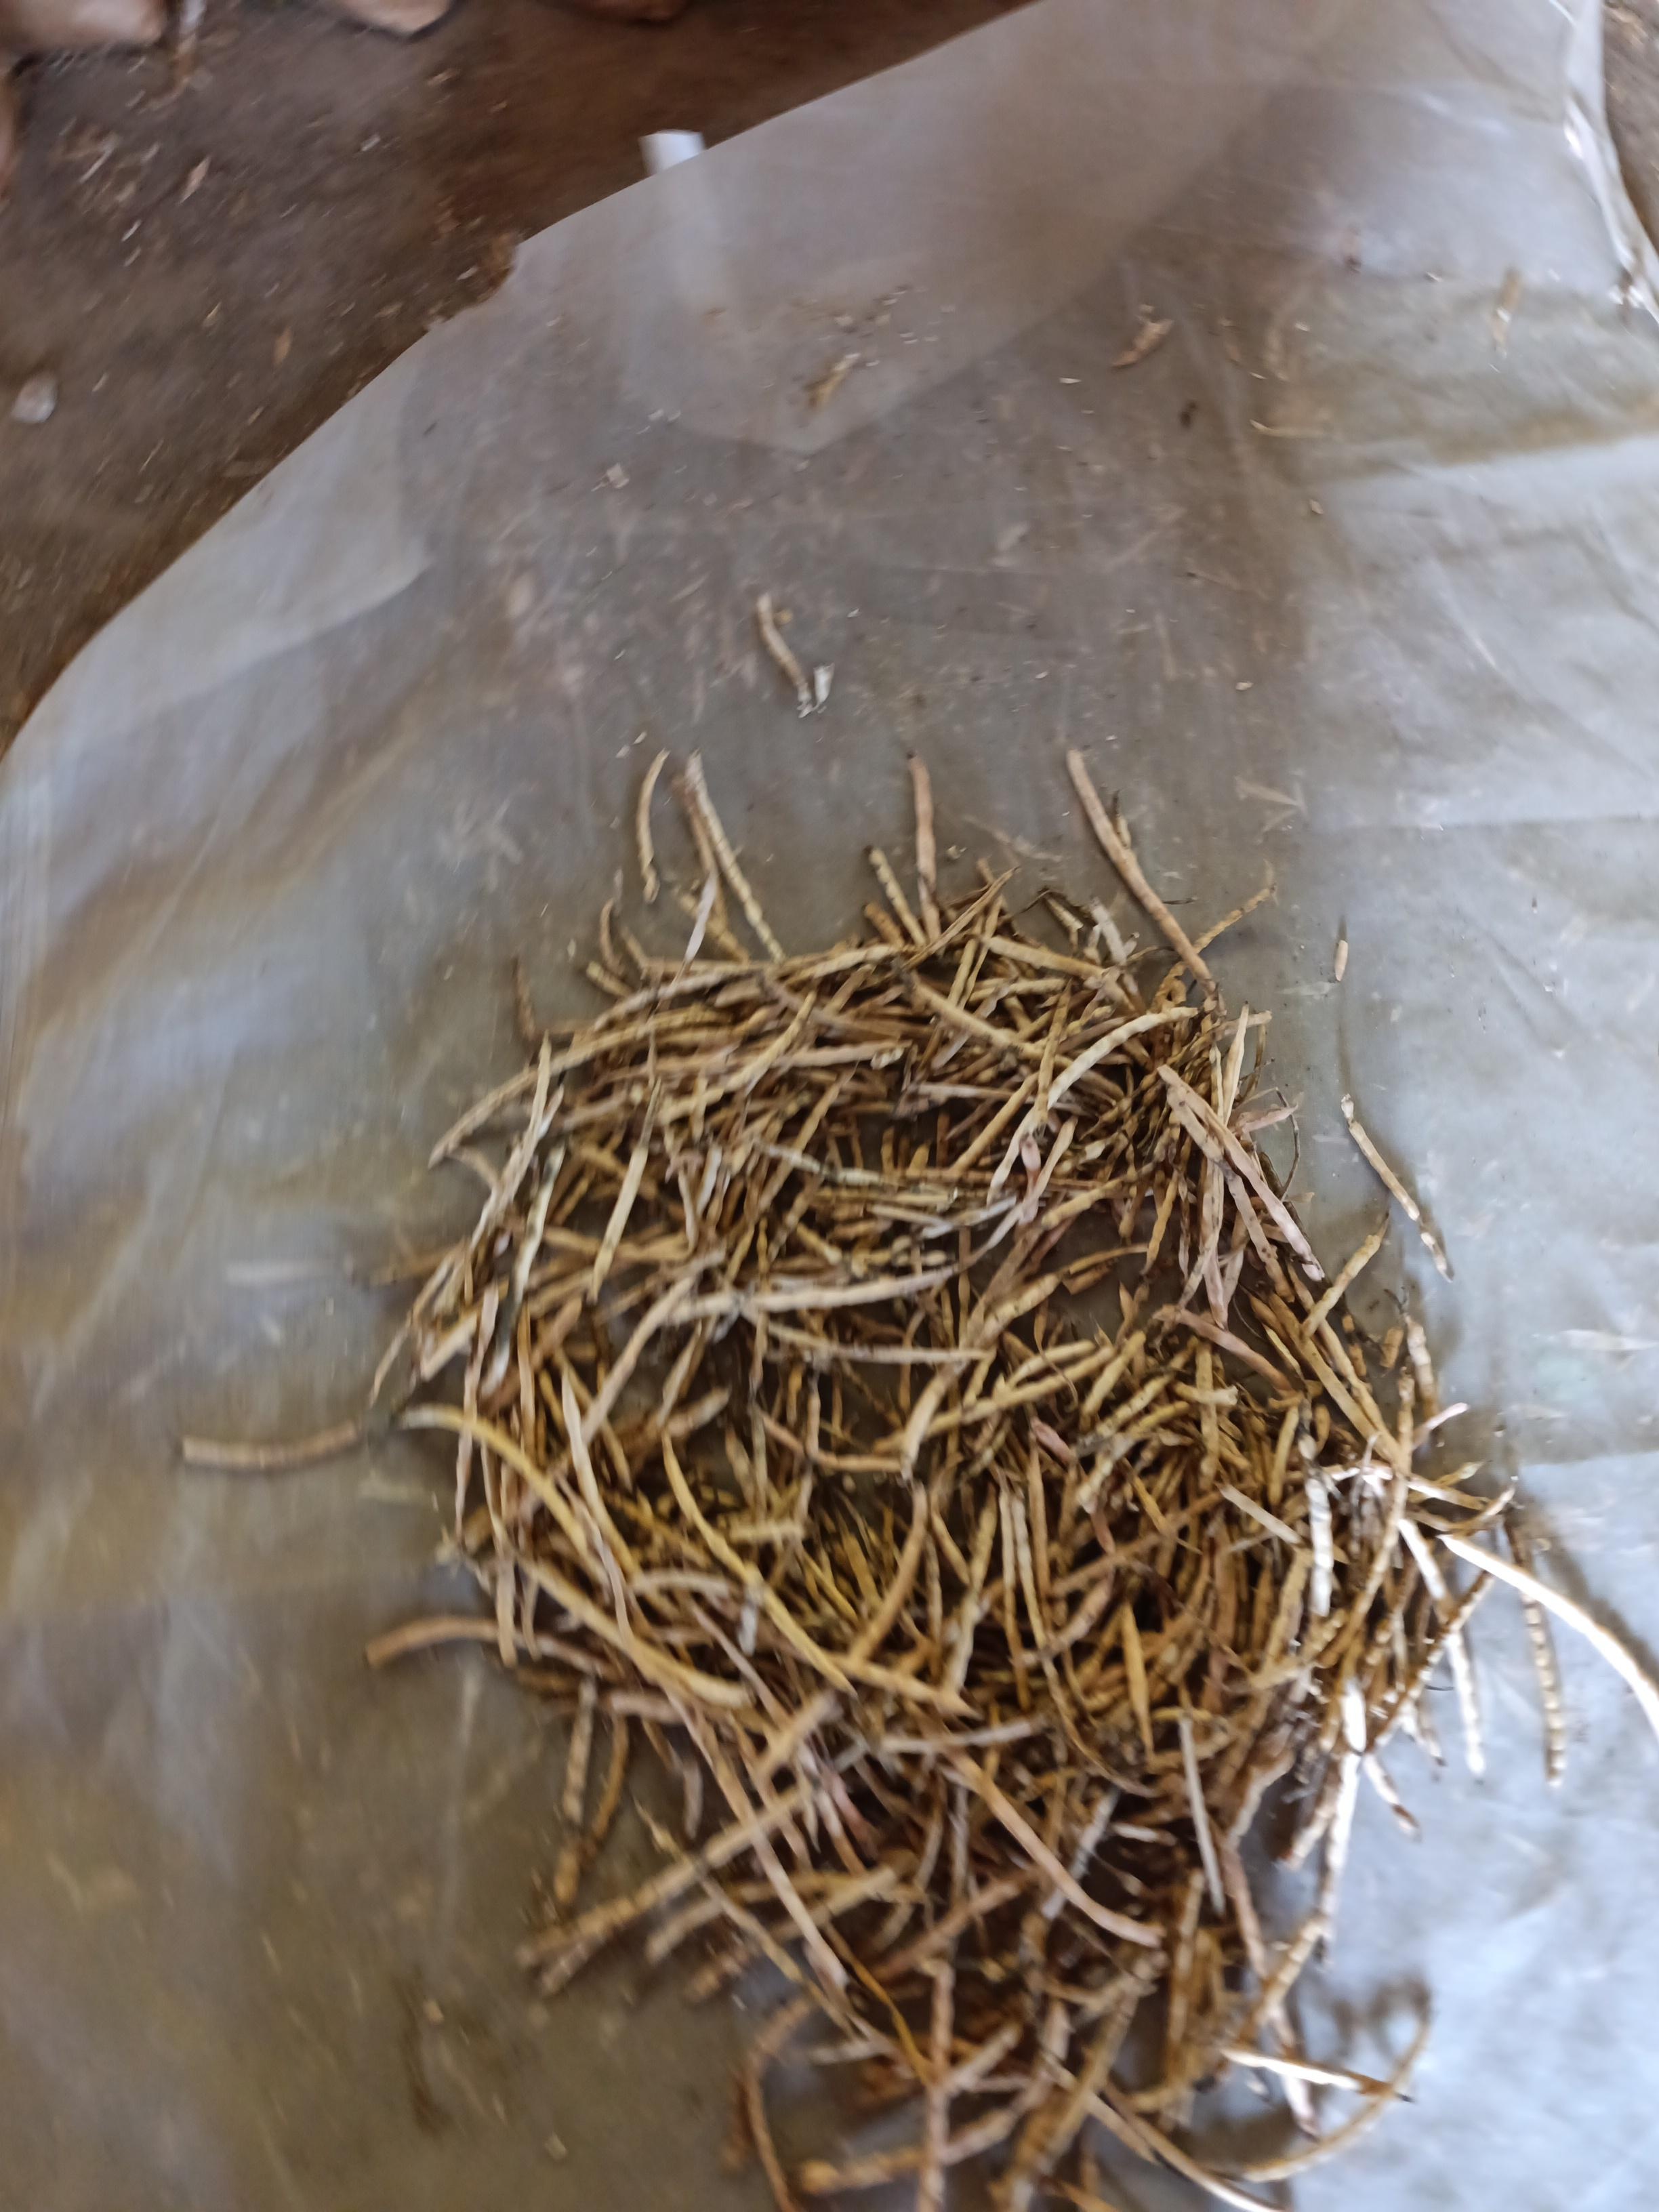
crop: cowpea
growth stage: harvest
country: Nigeria
